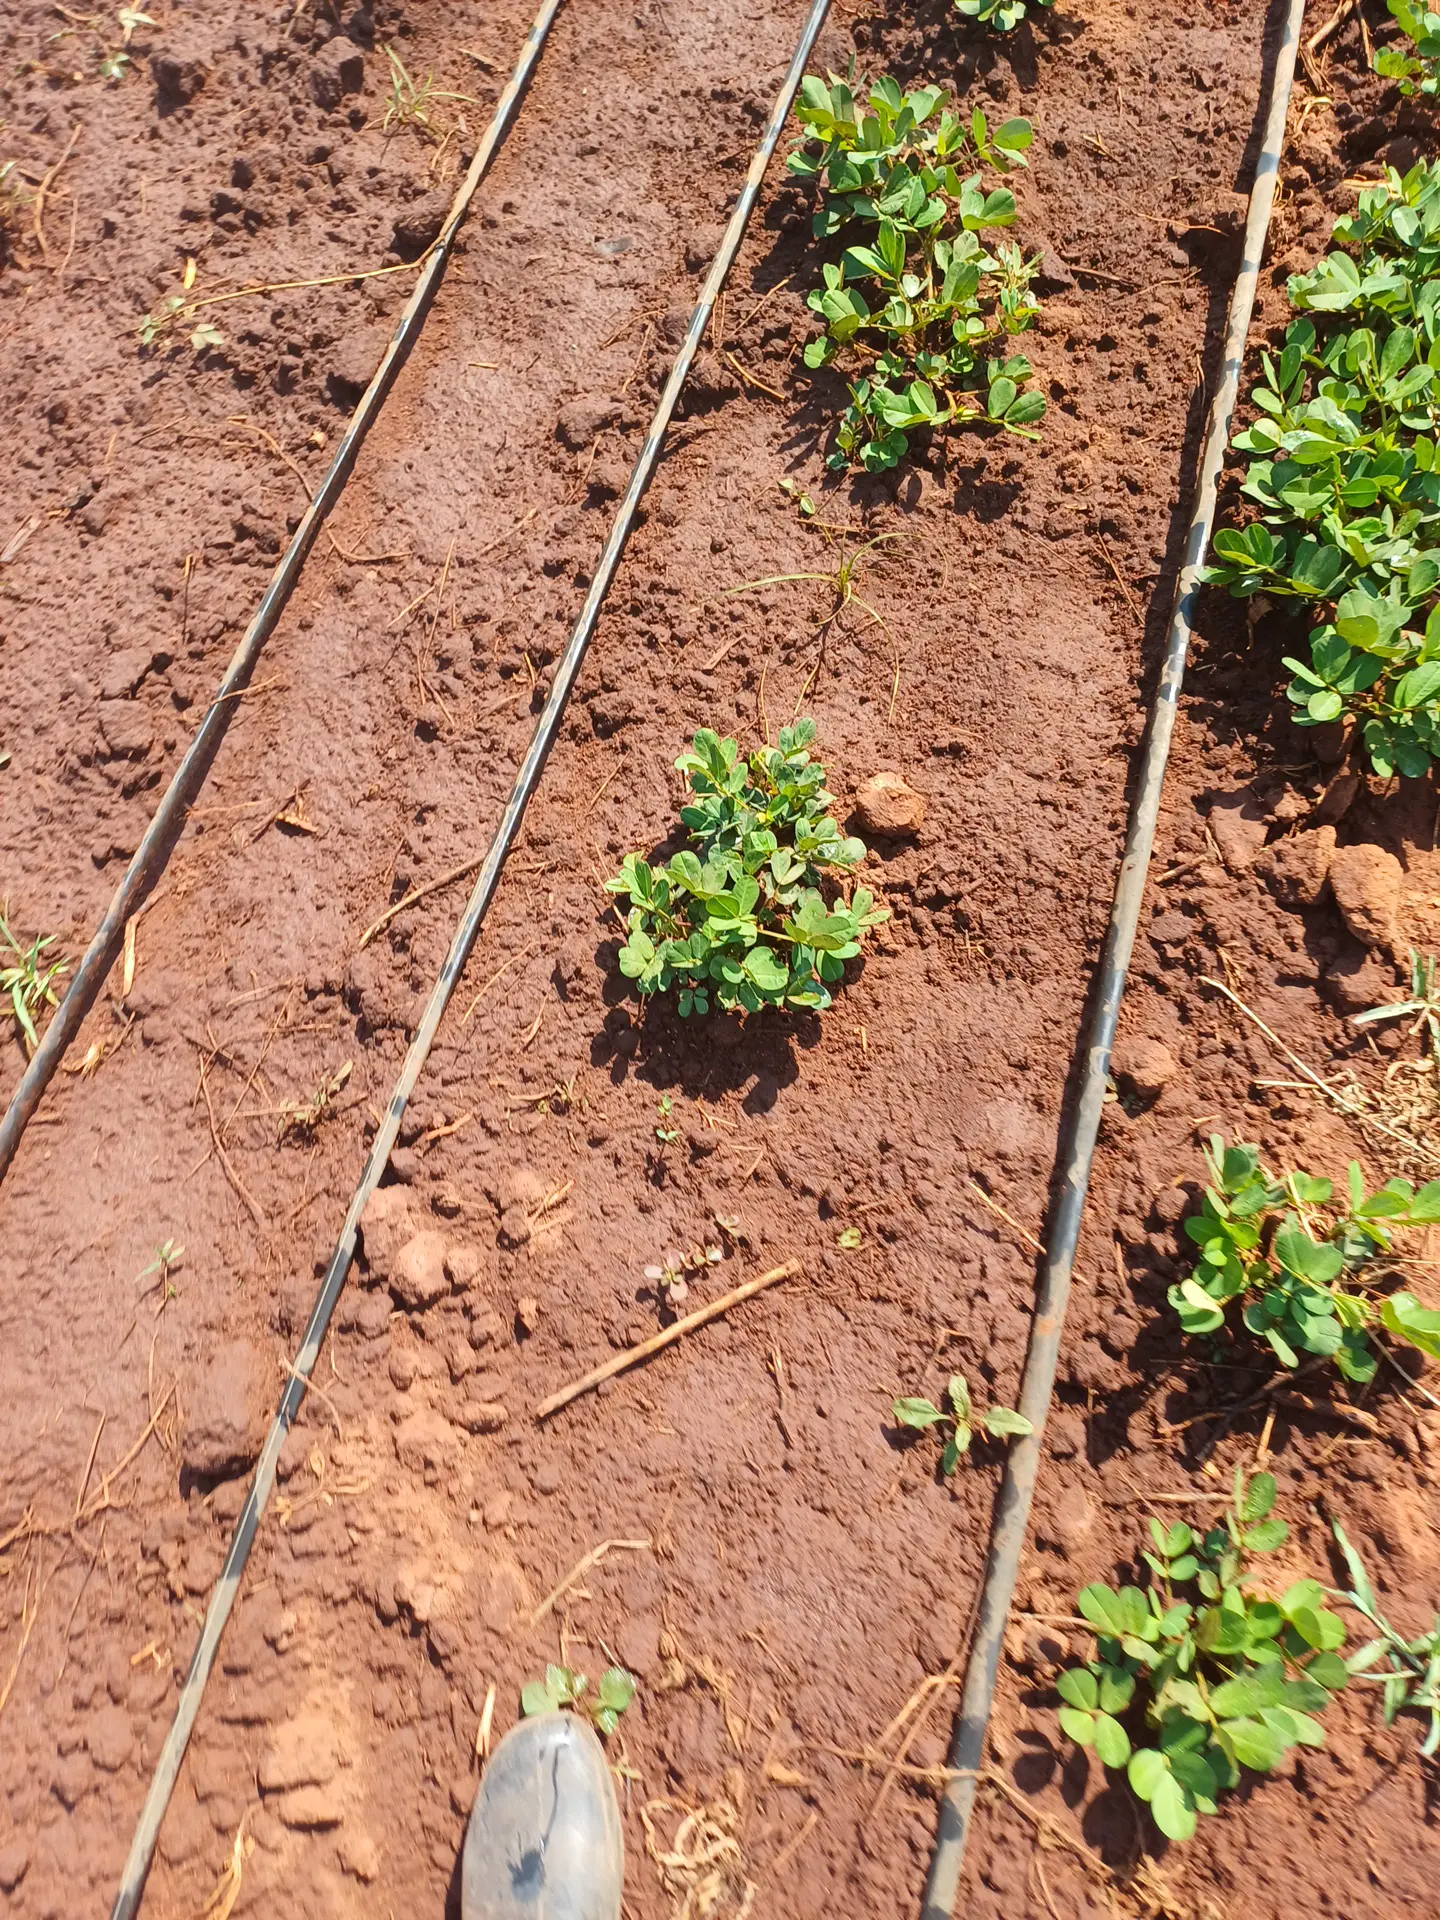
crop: groundnut
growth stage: vegetative
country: Kenya
